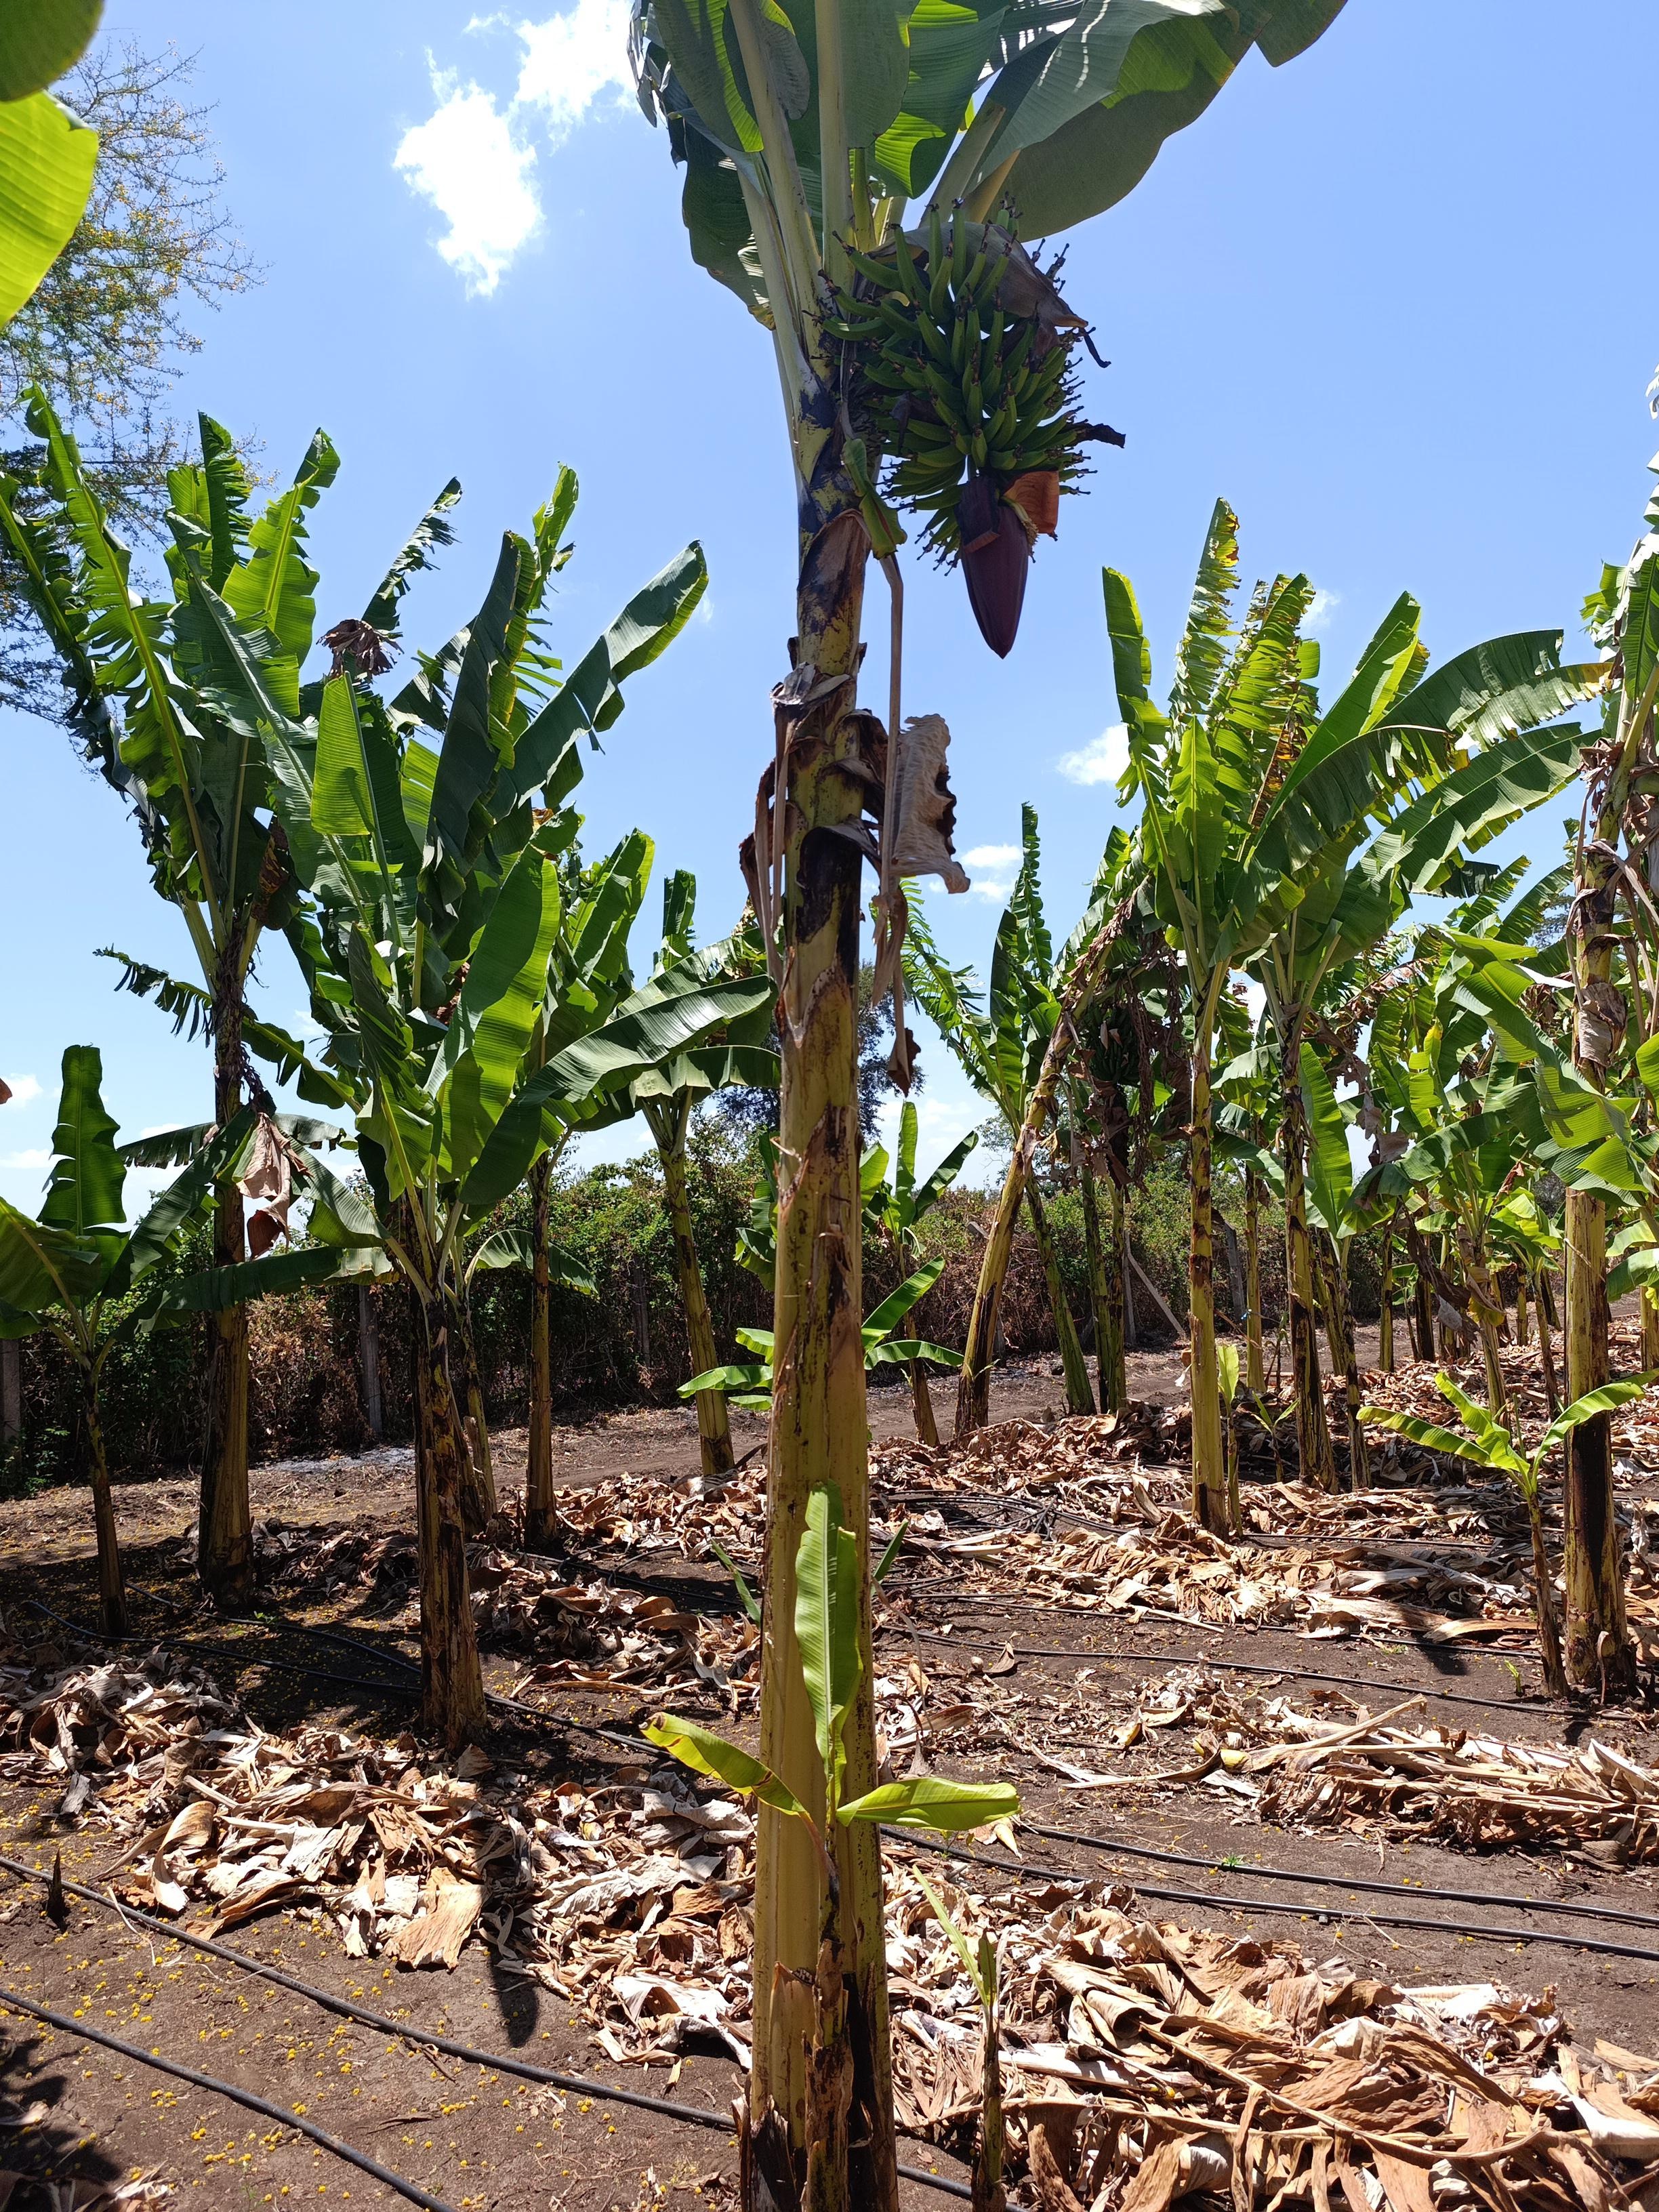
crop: banana
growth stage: development fruit
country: Tanzania
